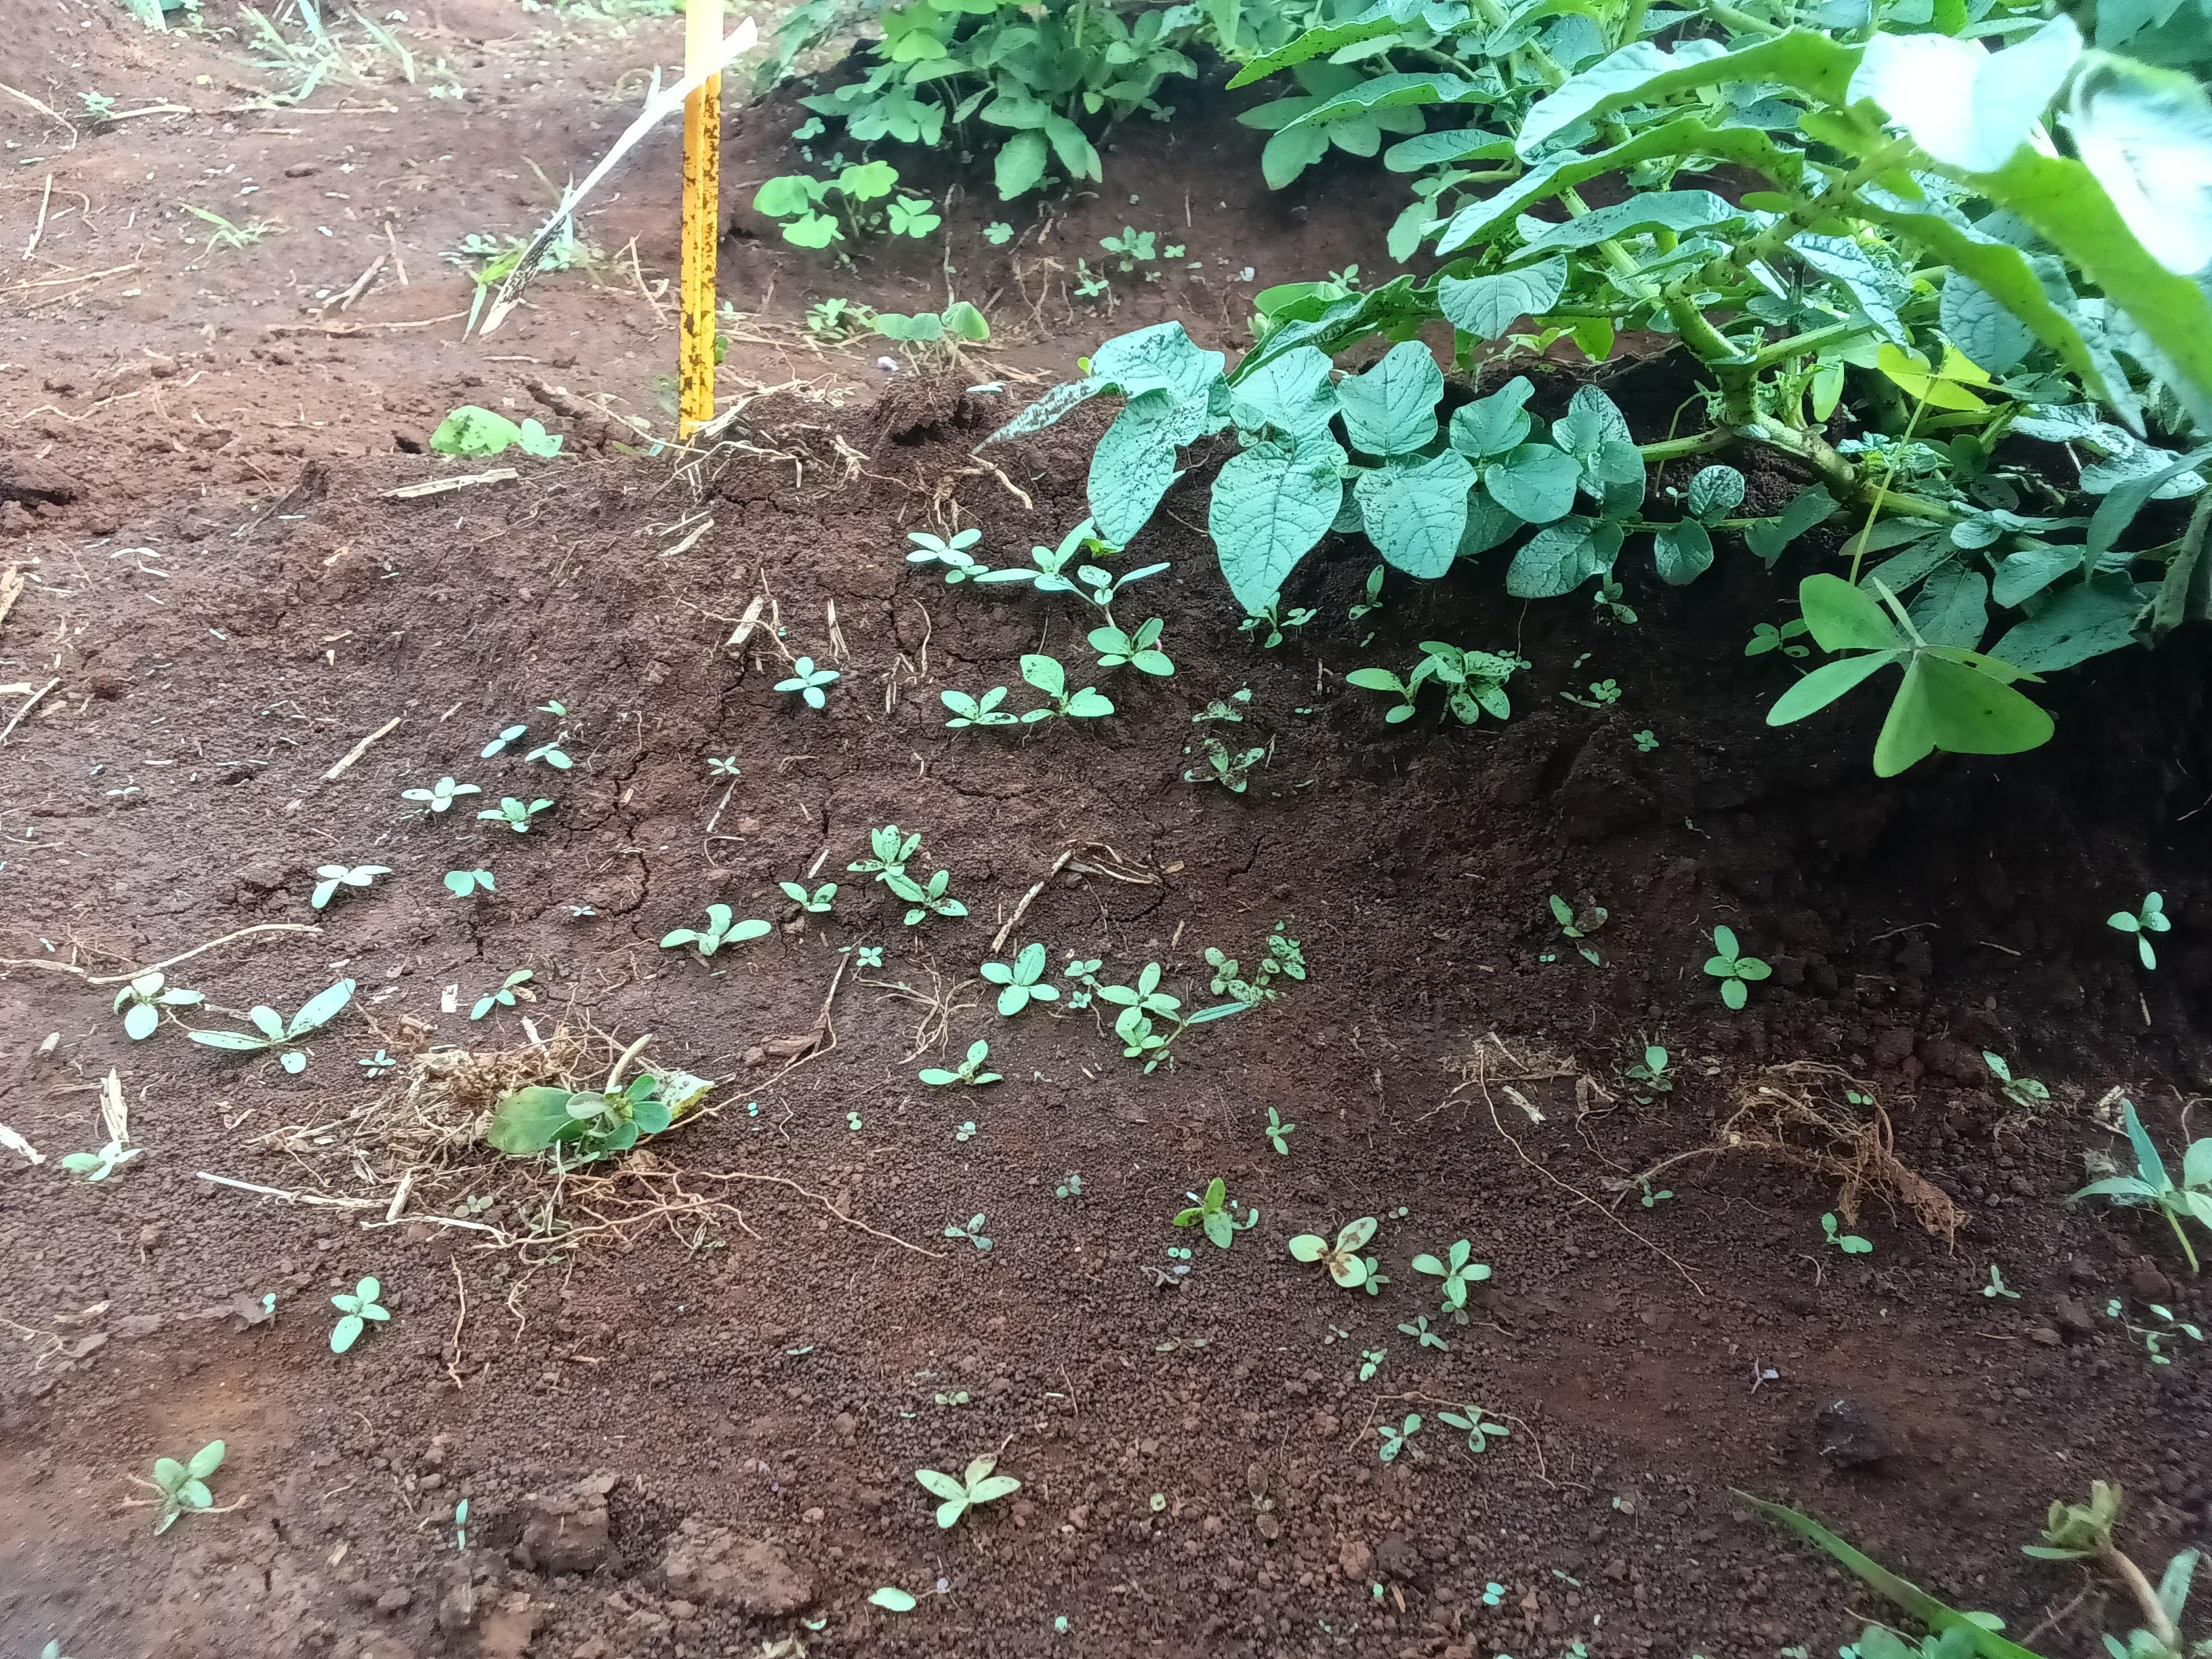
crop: potato
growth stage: flowering
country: Kenya
